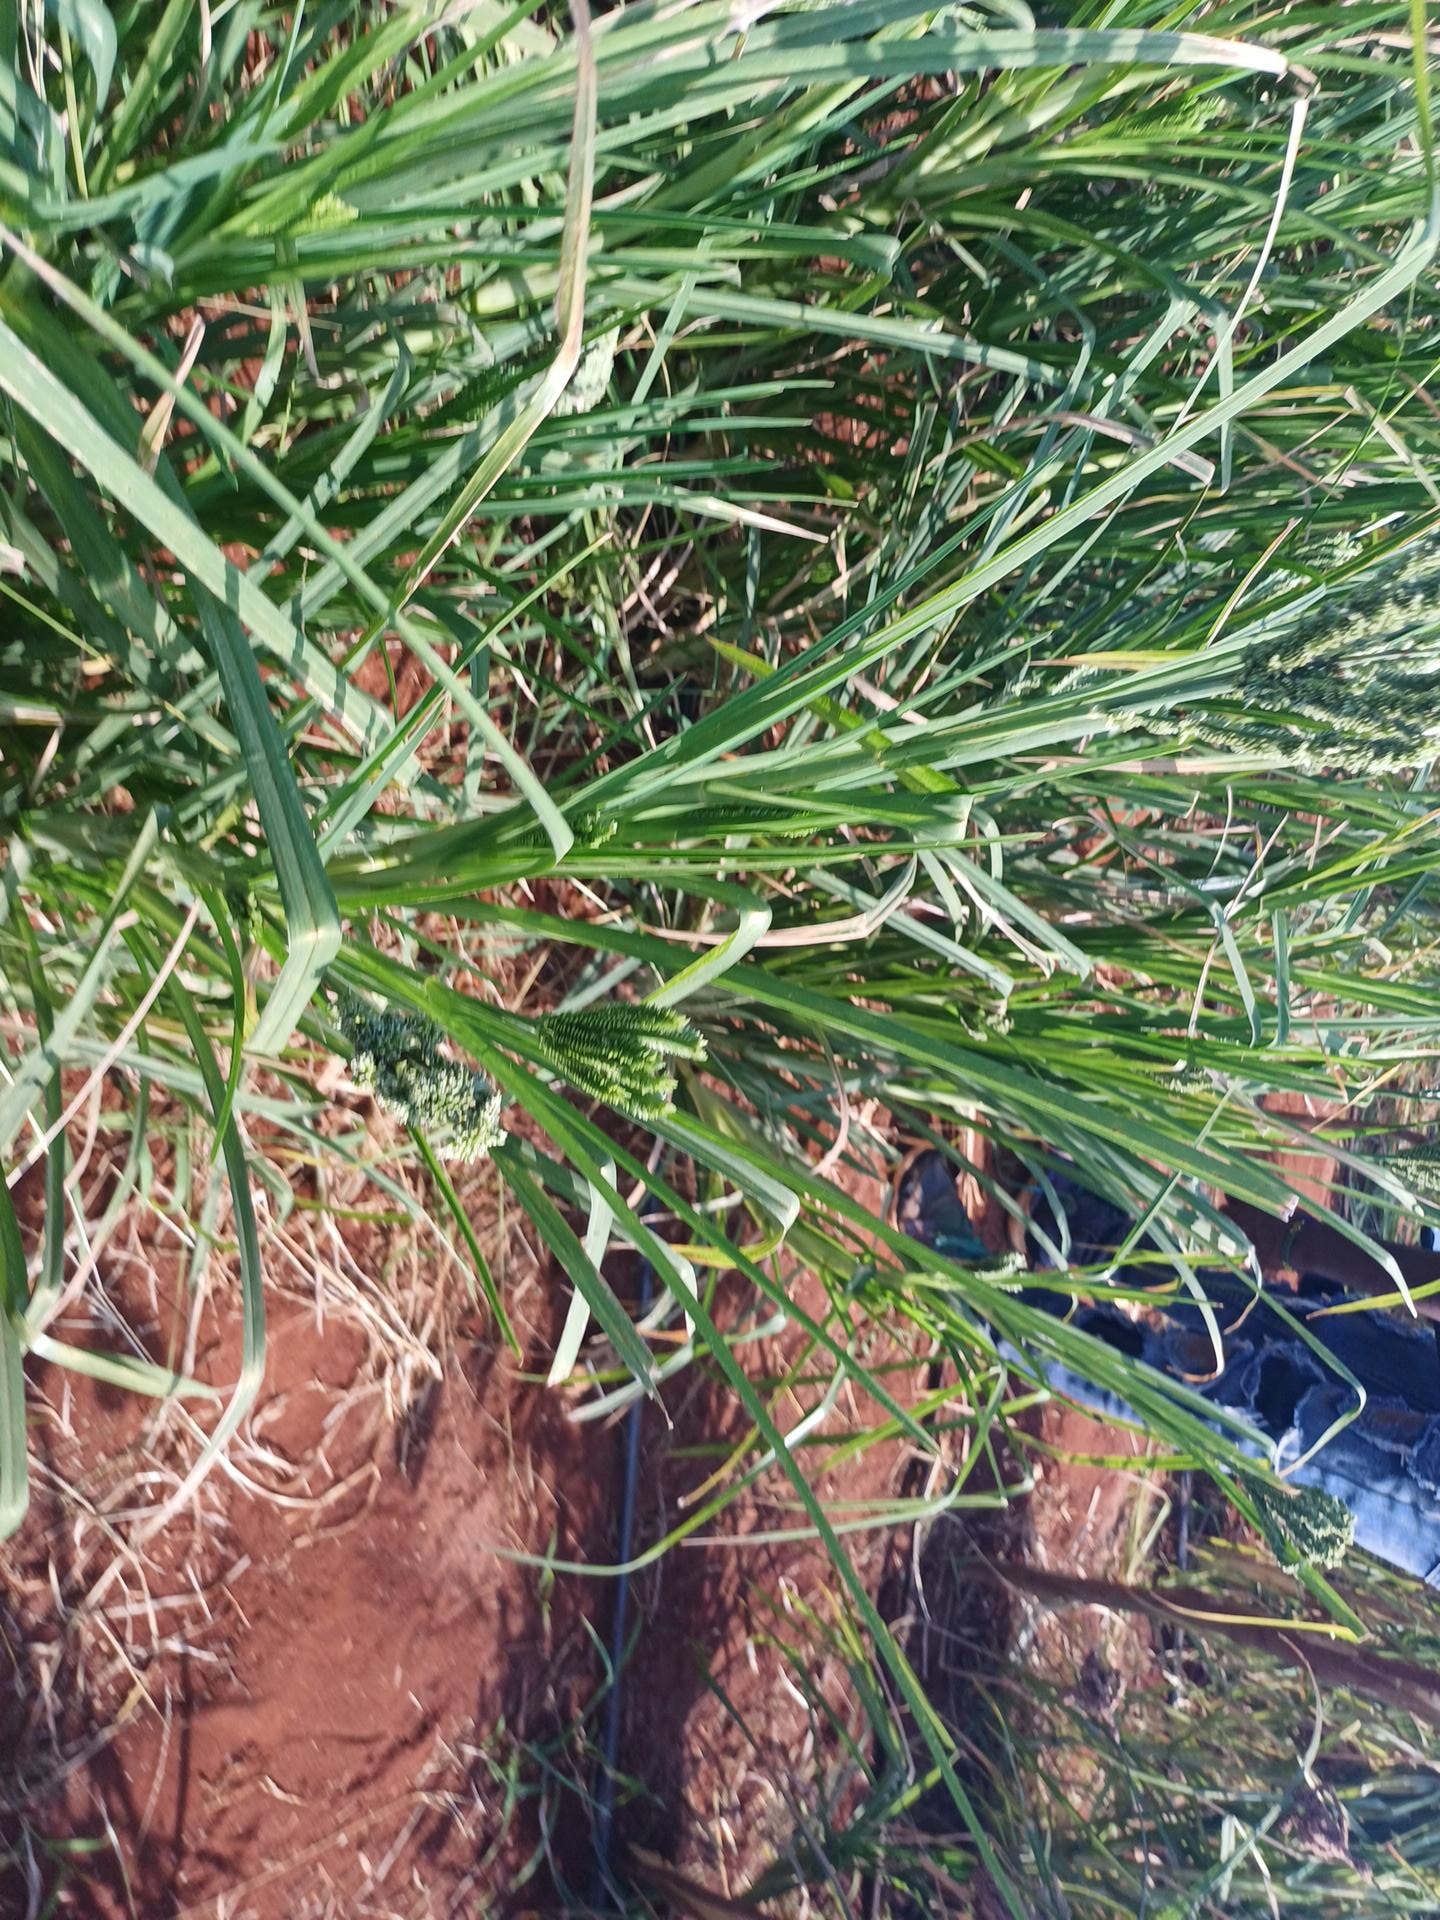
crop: finger millet
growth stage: filling grain
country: Kenya
